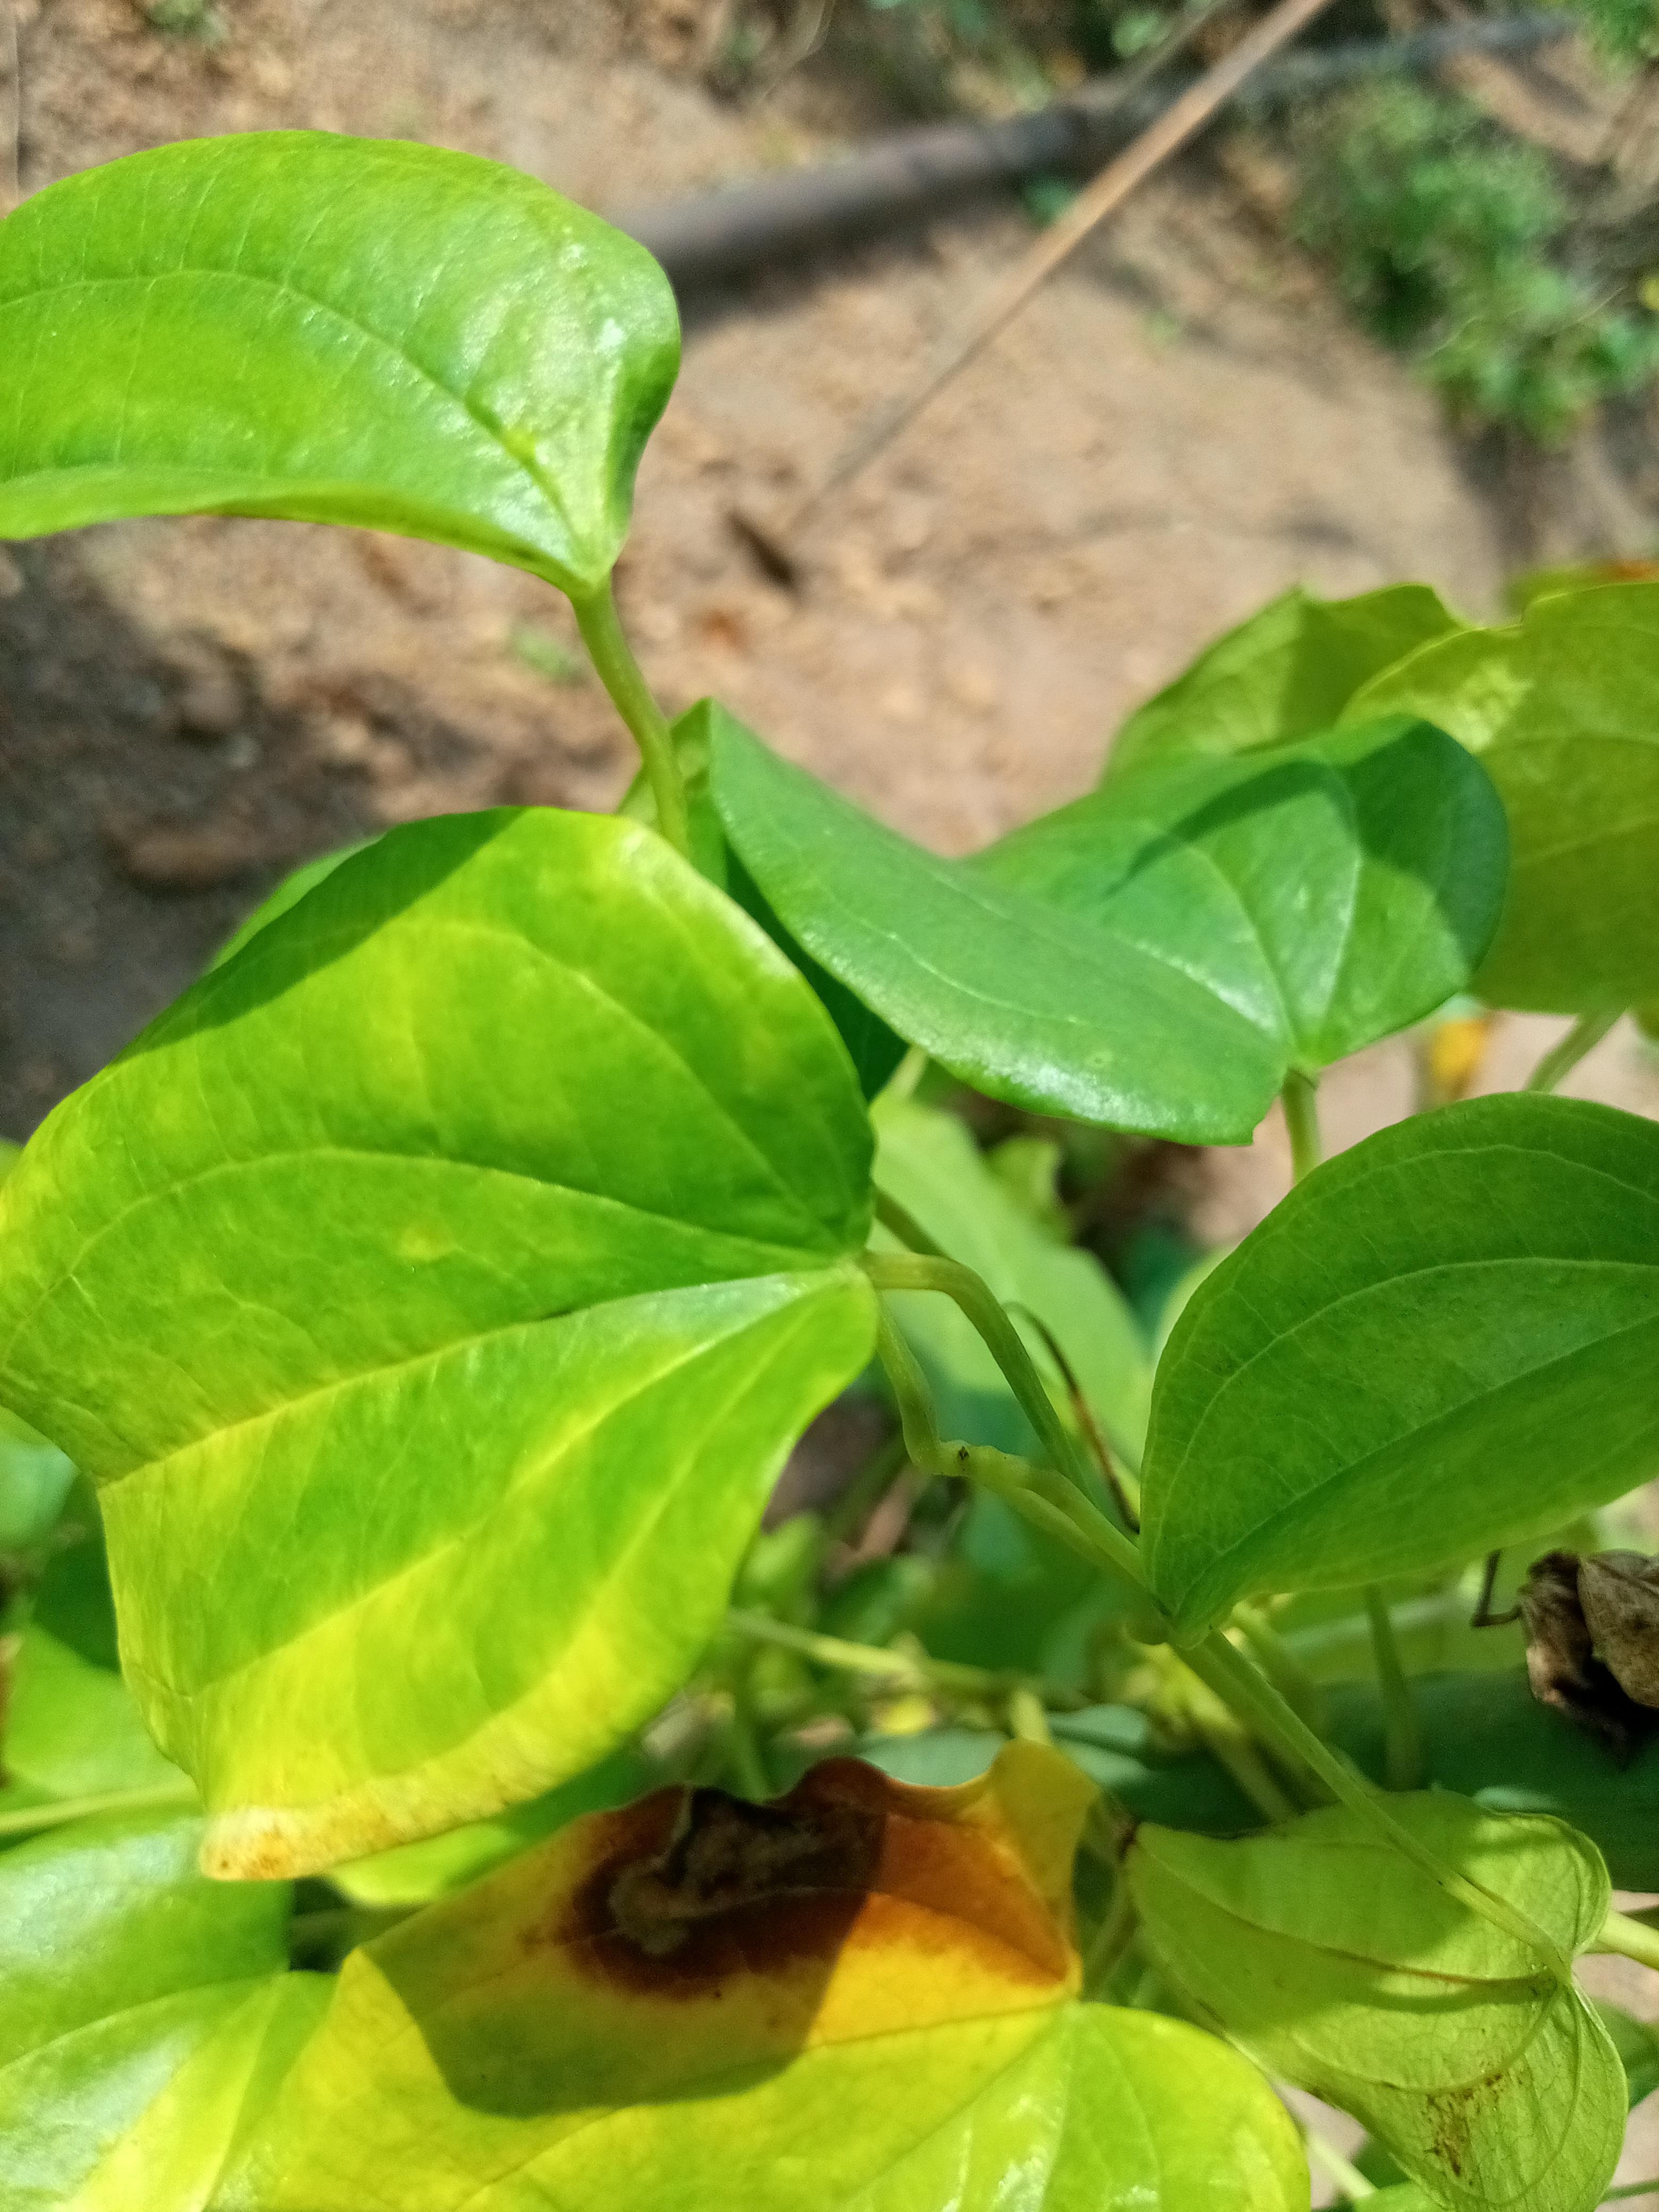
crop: yam
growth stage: maturity
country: Nigeria
